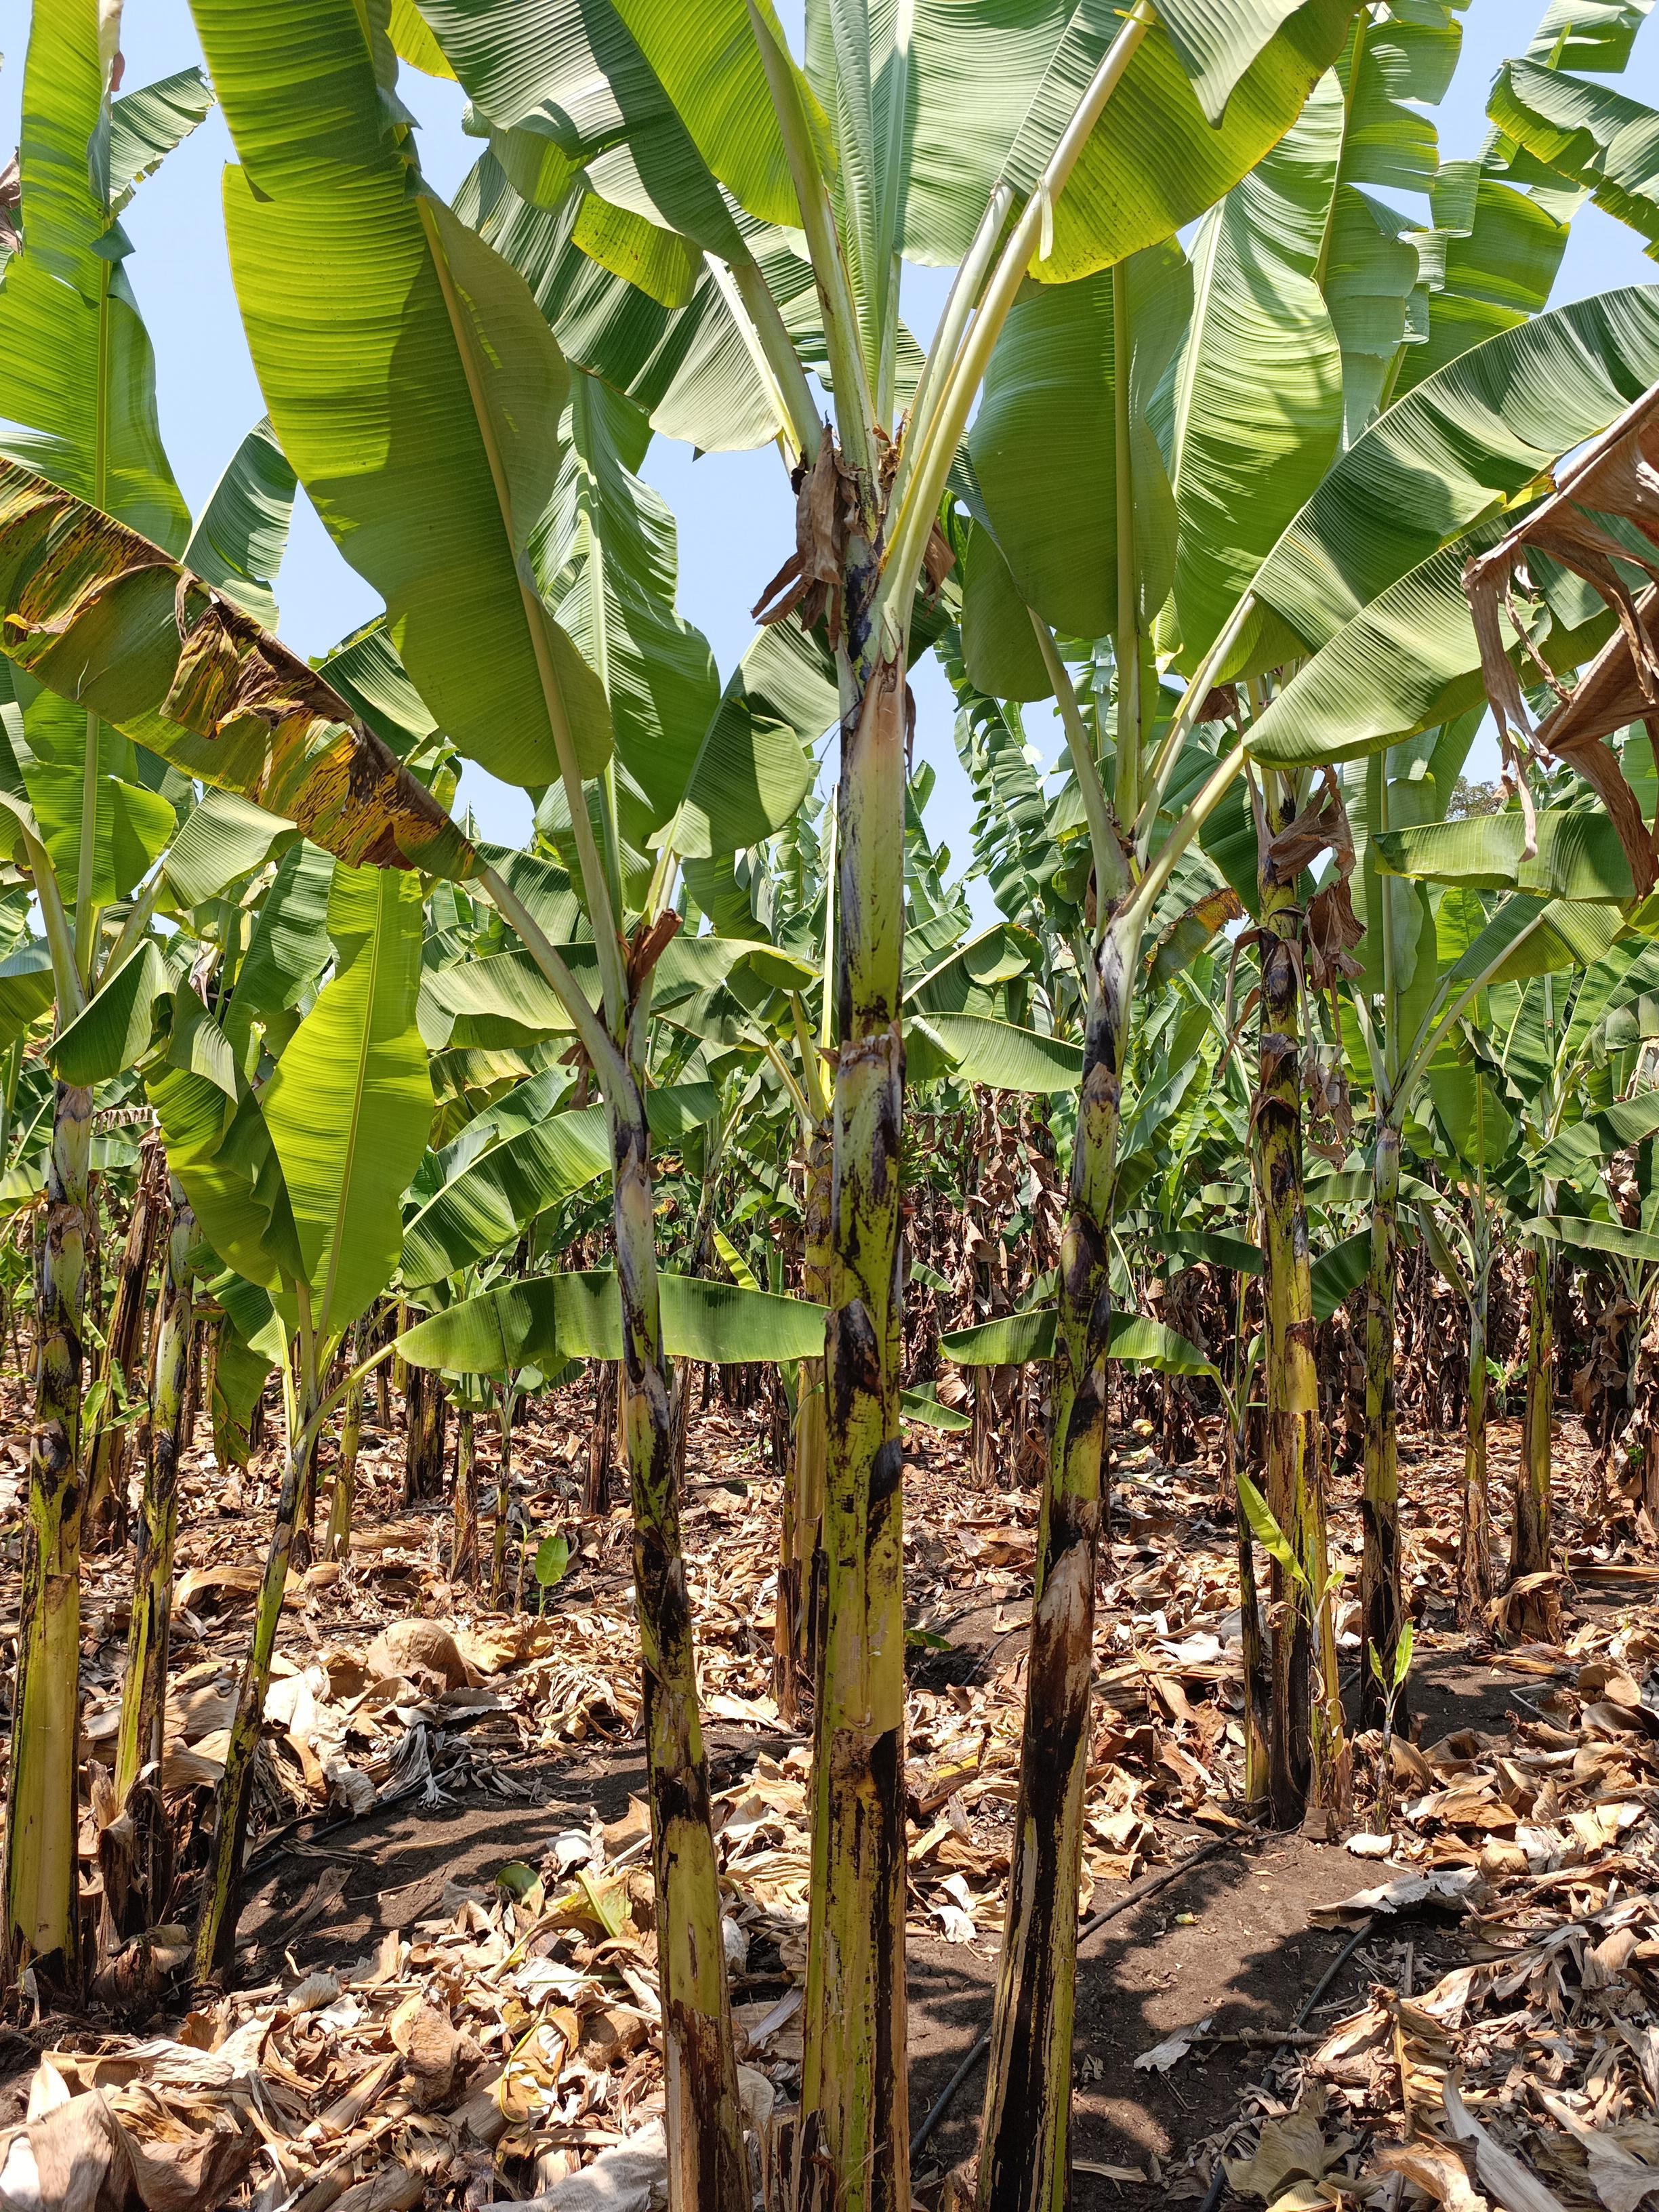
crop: banana
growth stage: vegetative
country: Tanzania
